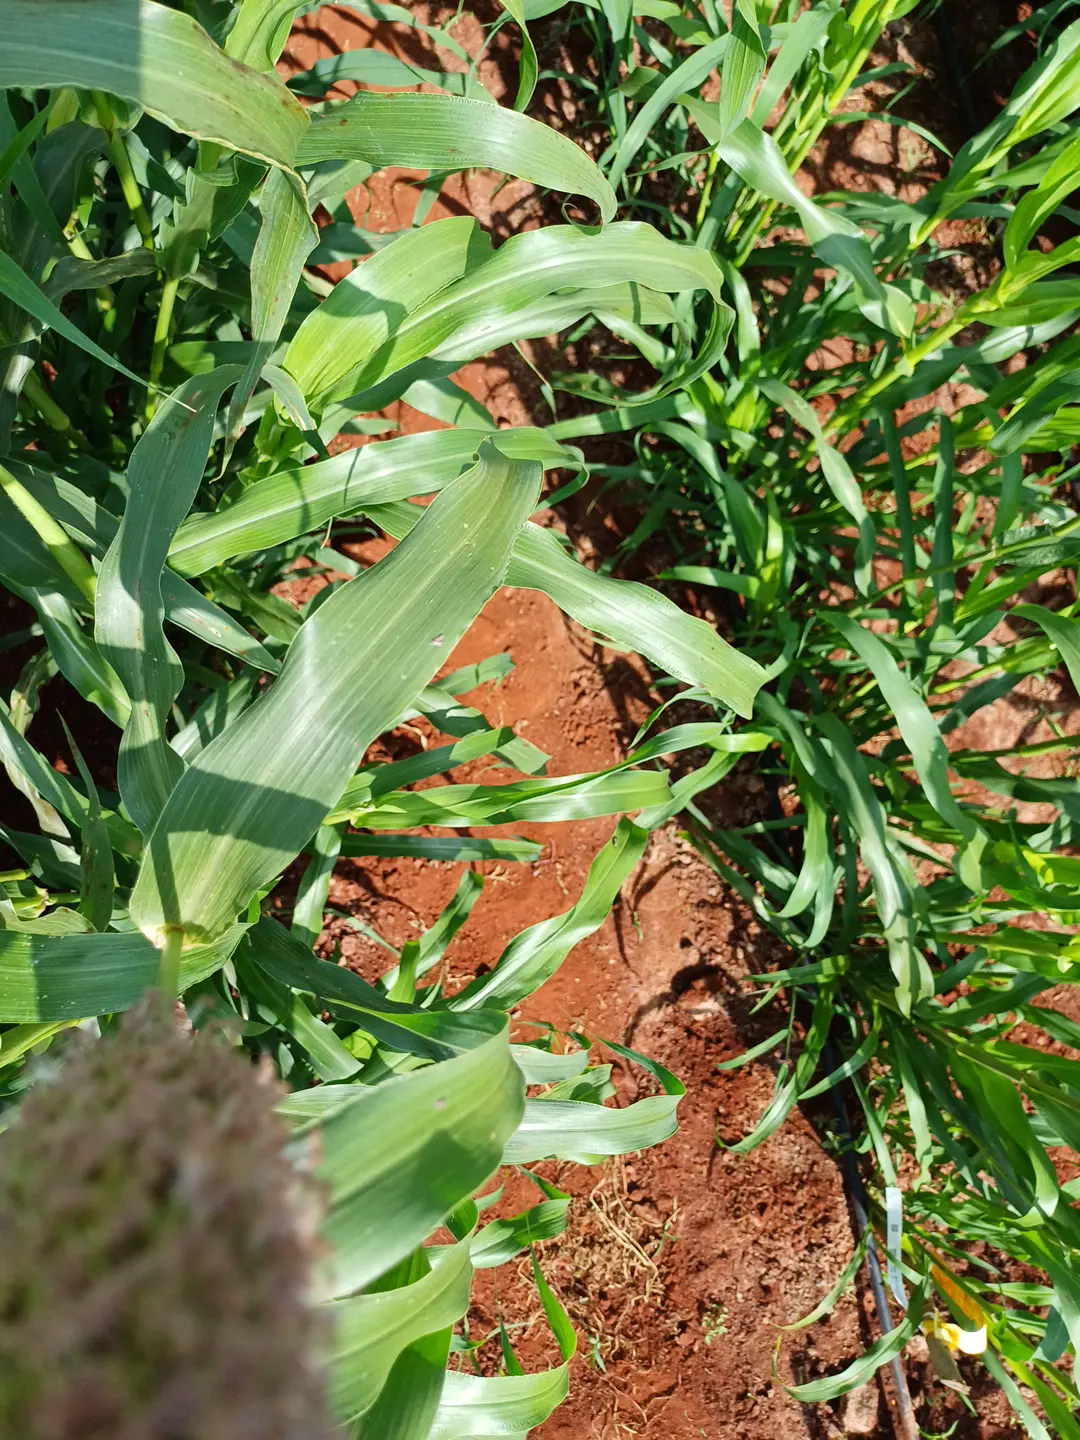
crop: pearl millet
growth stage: flowering
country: Kenya
